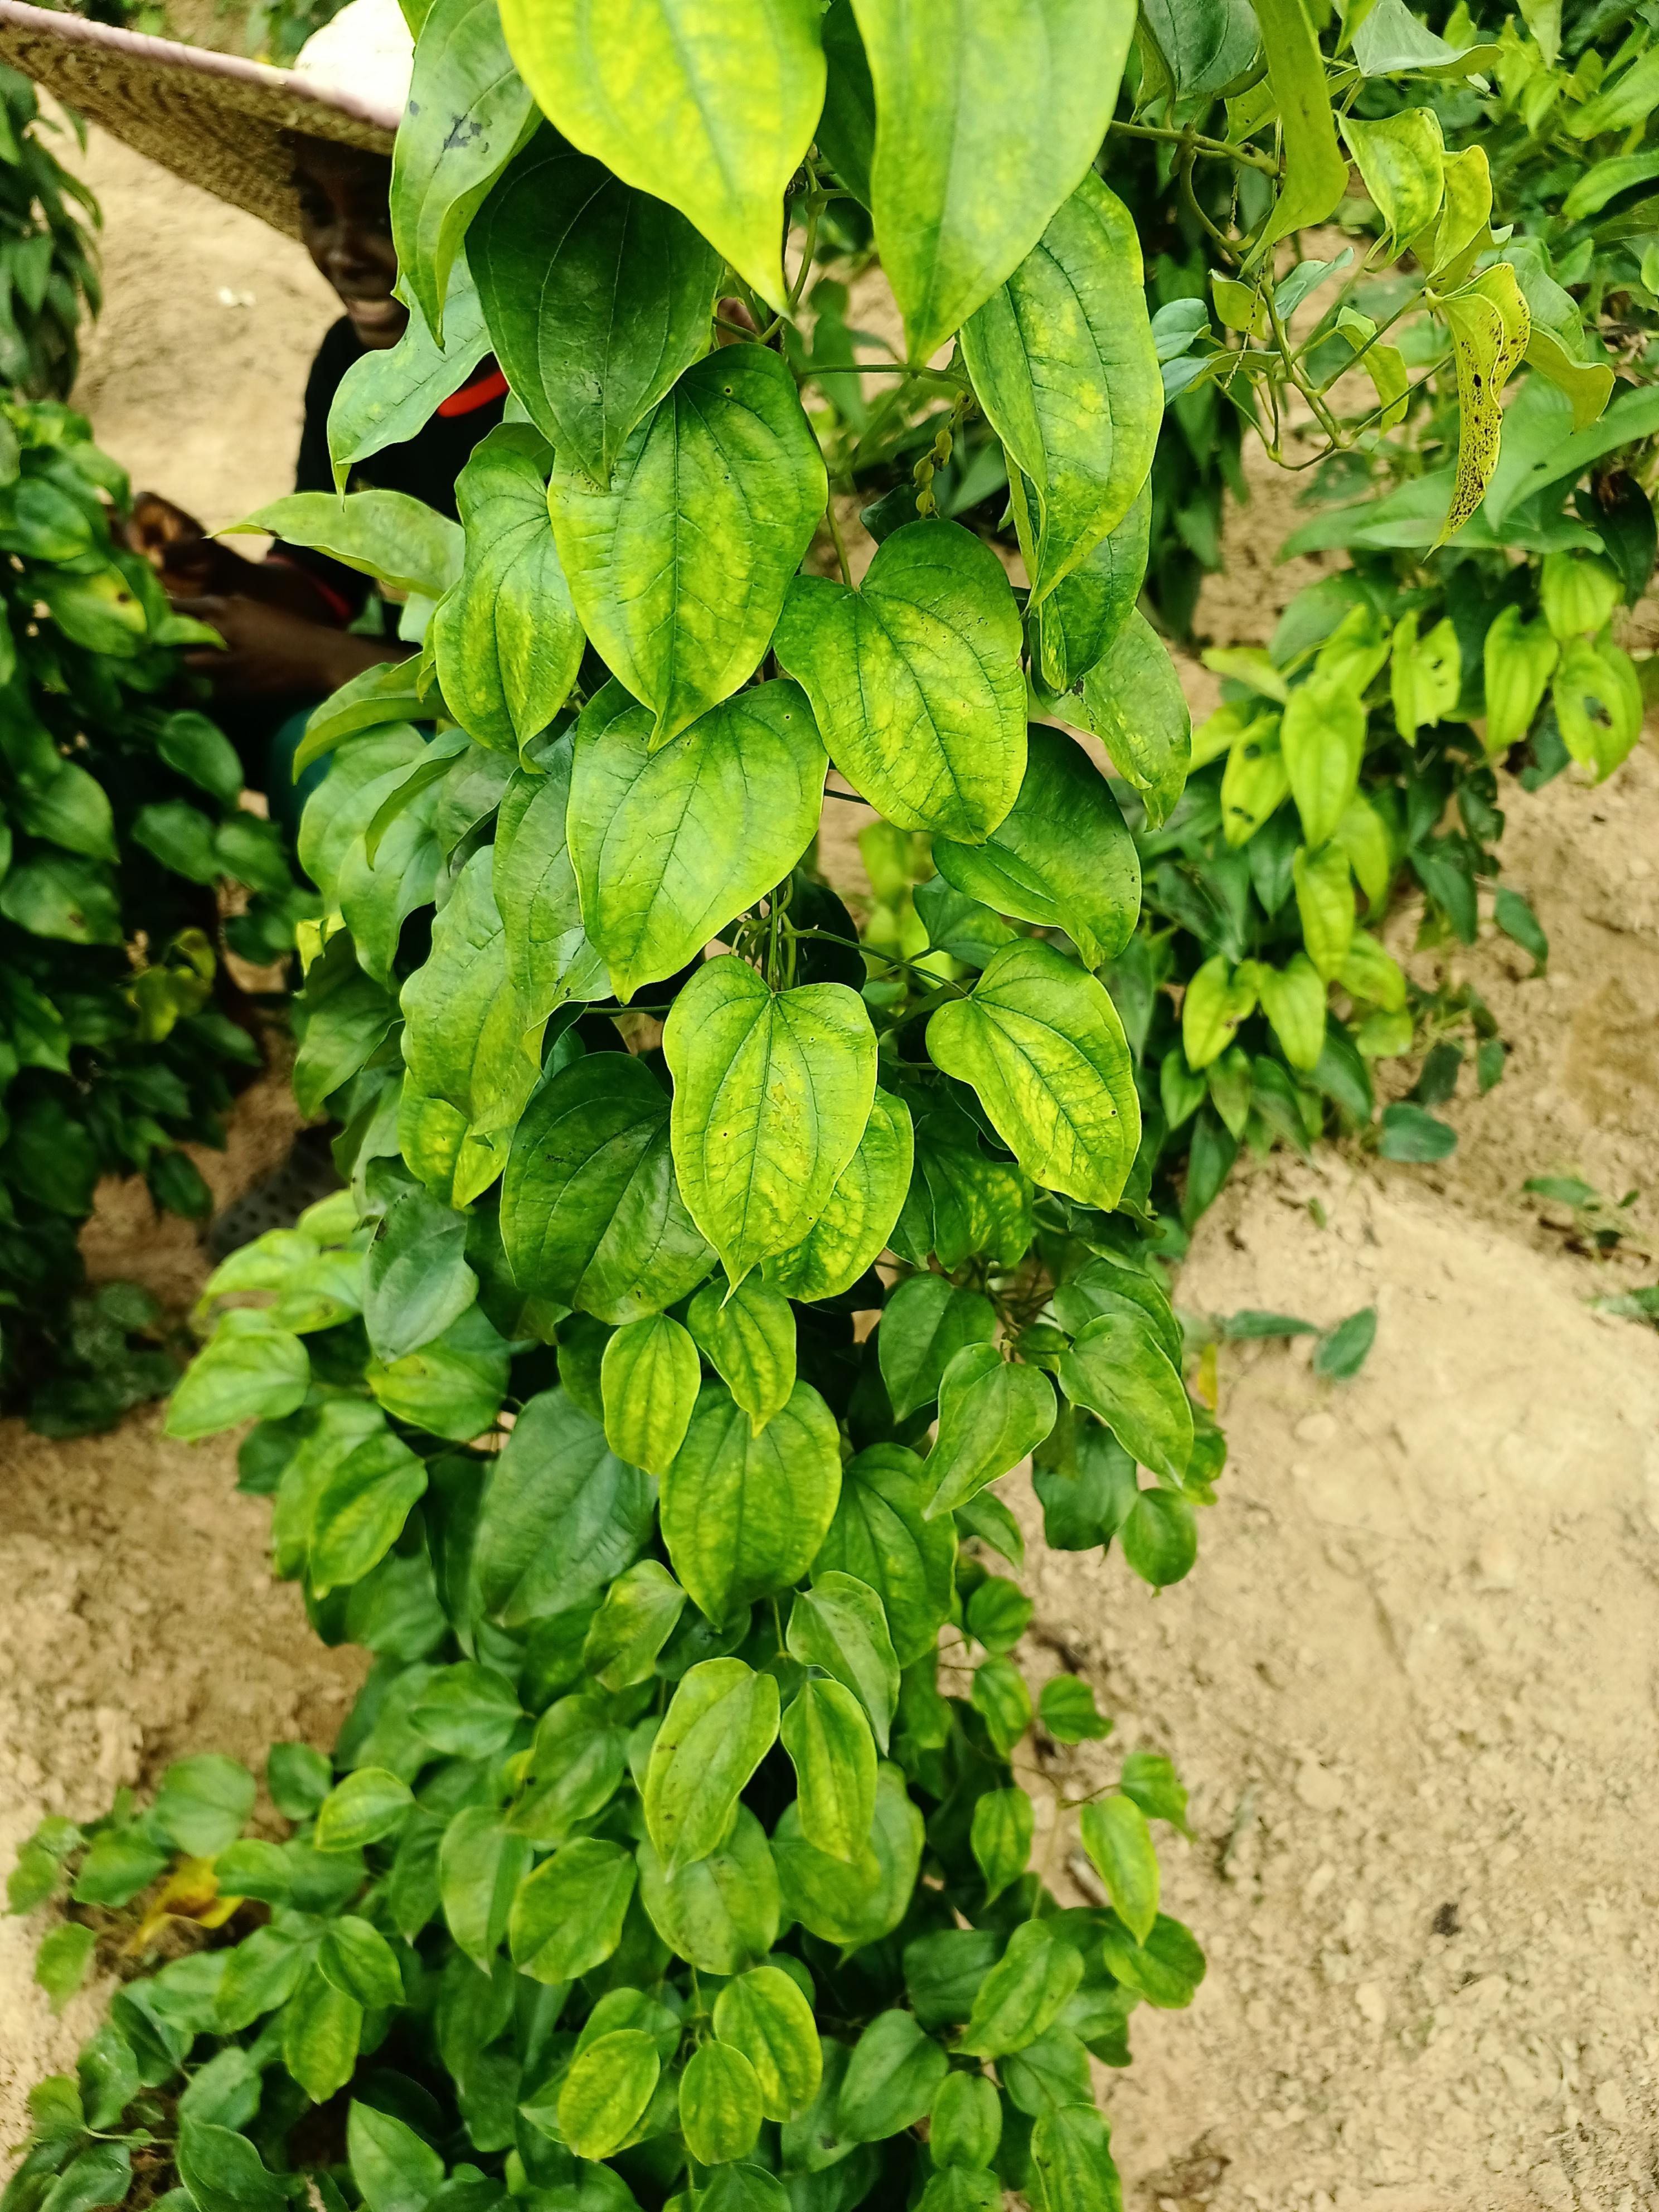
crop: yam
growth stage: vegetative
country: Nigeria
